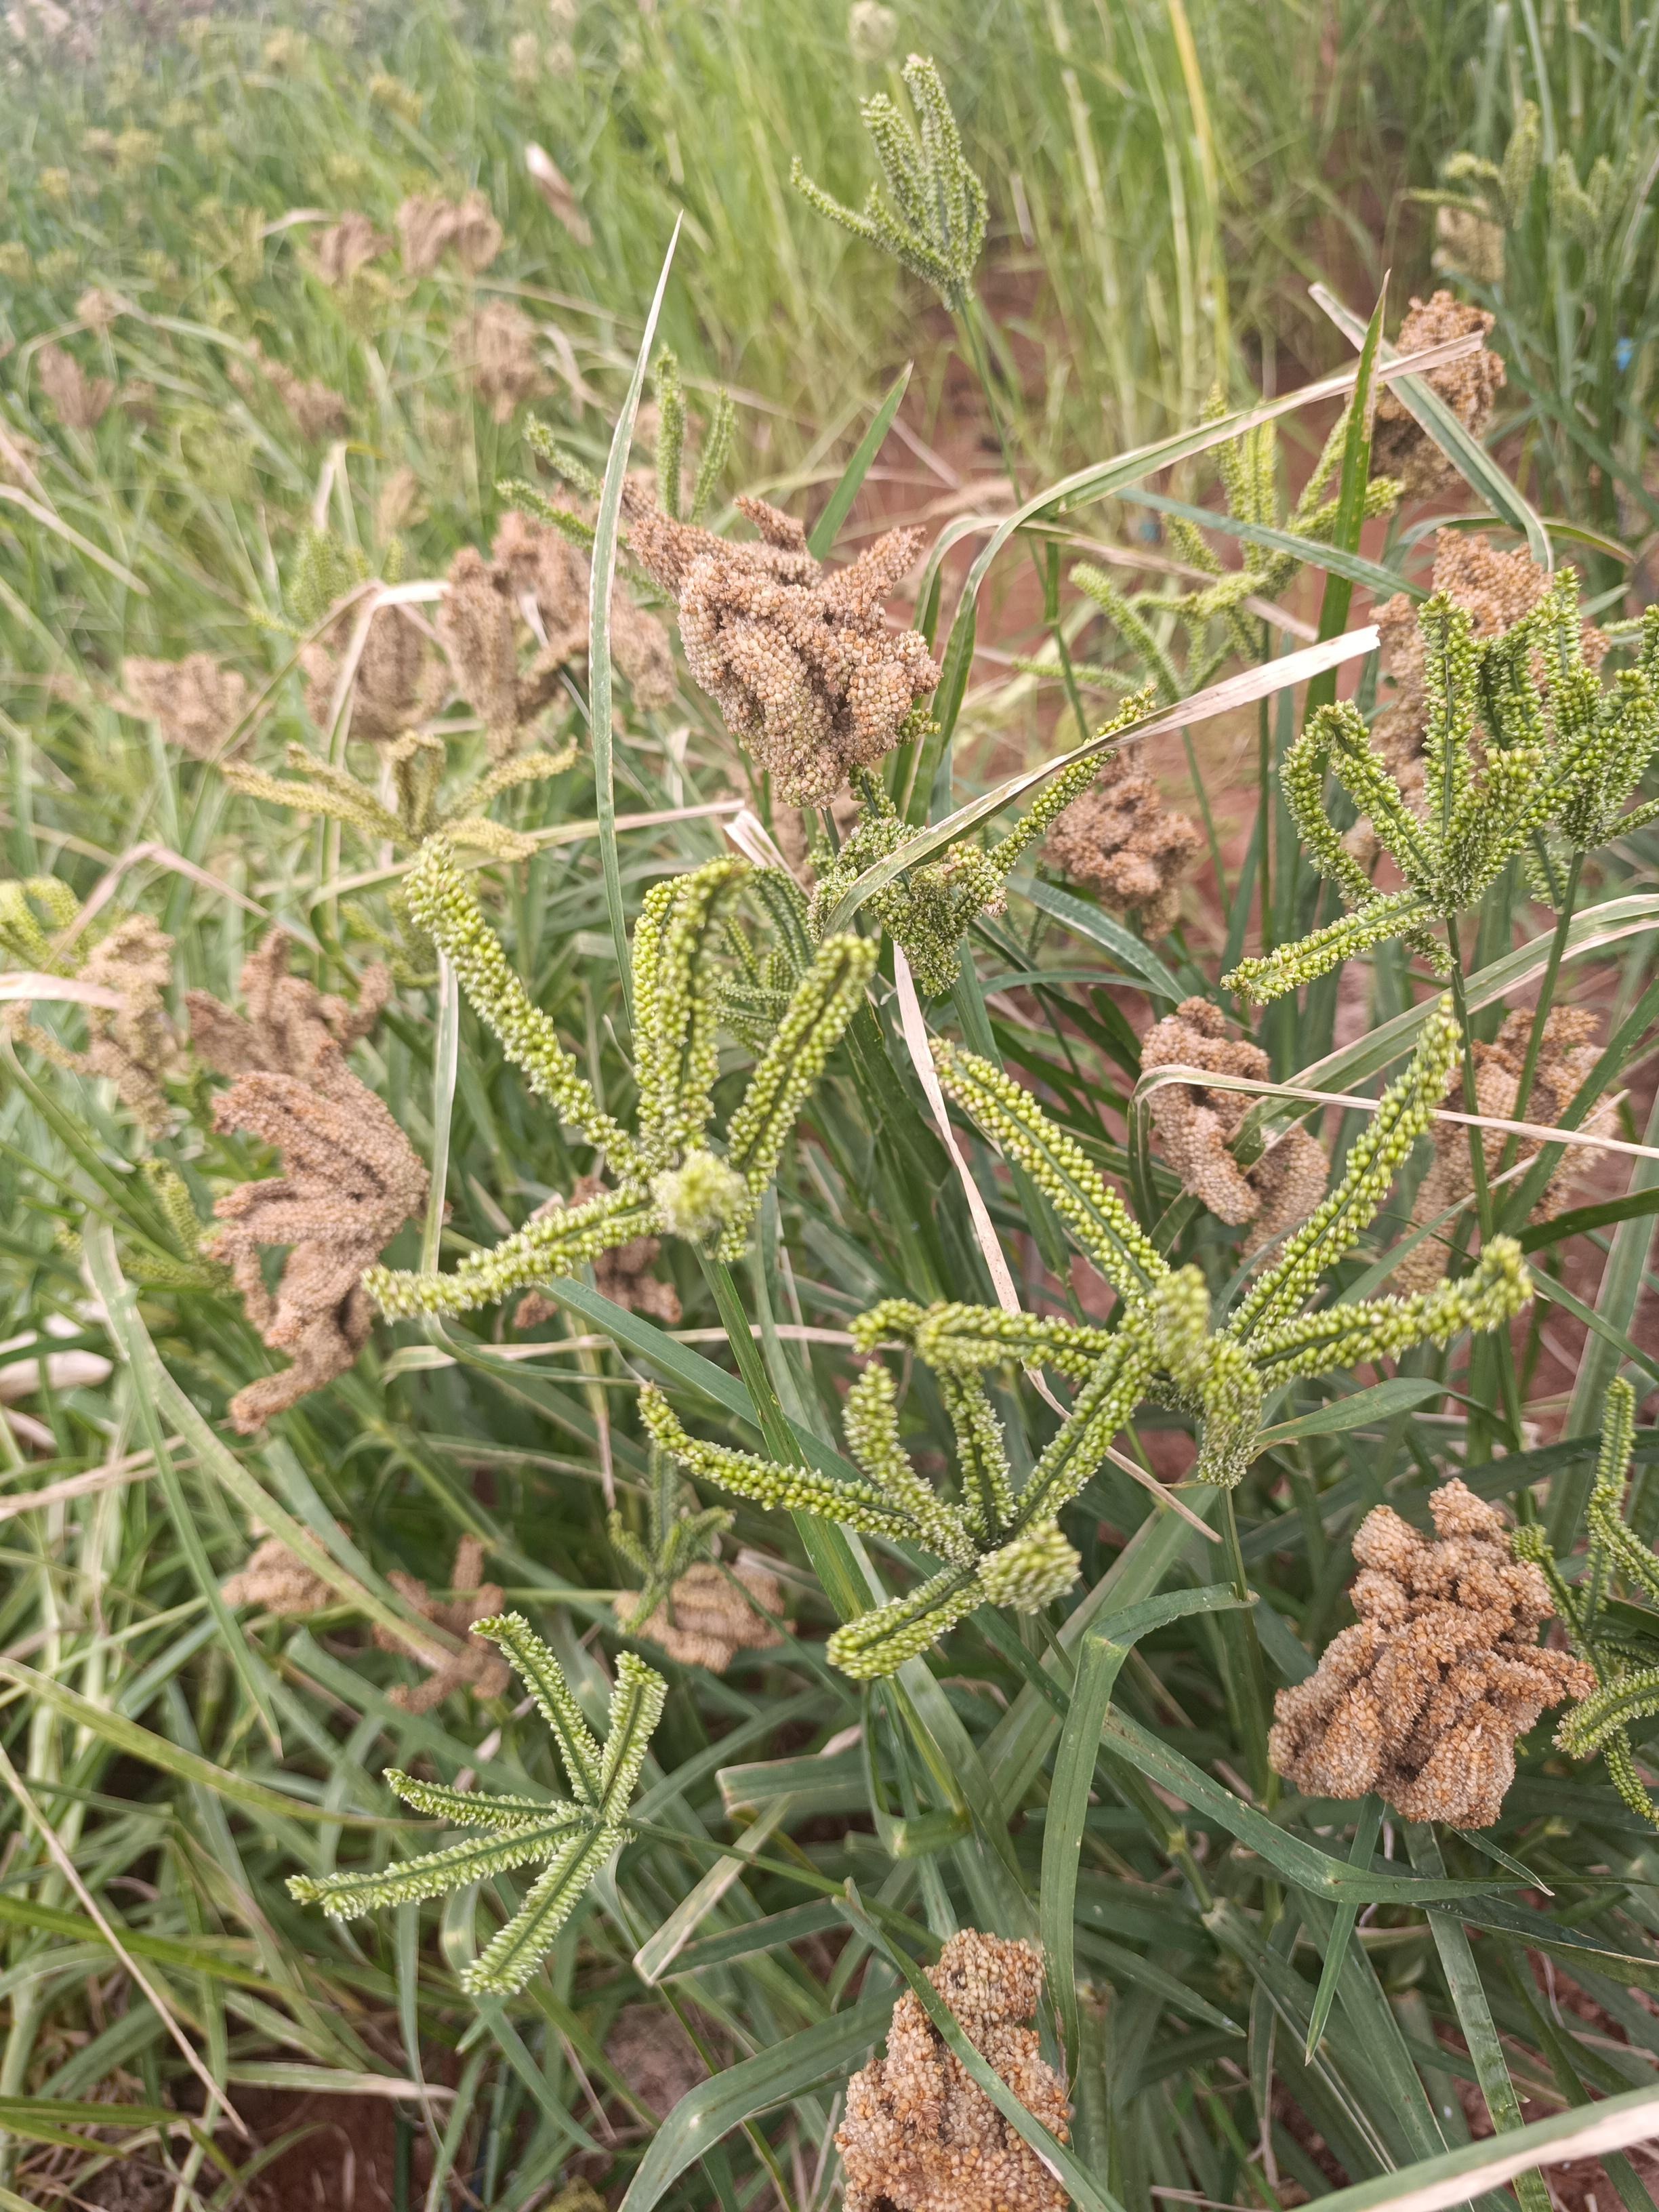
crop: finger millet
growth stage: filling grain
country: Kenya
